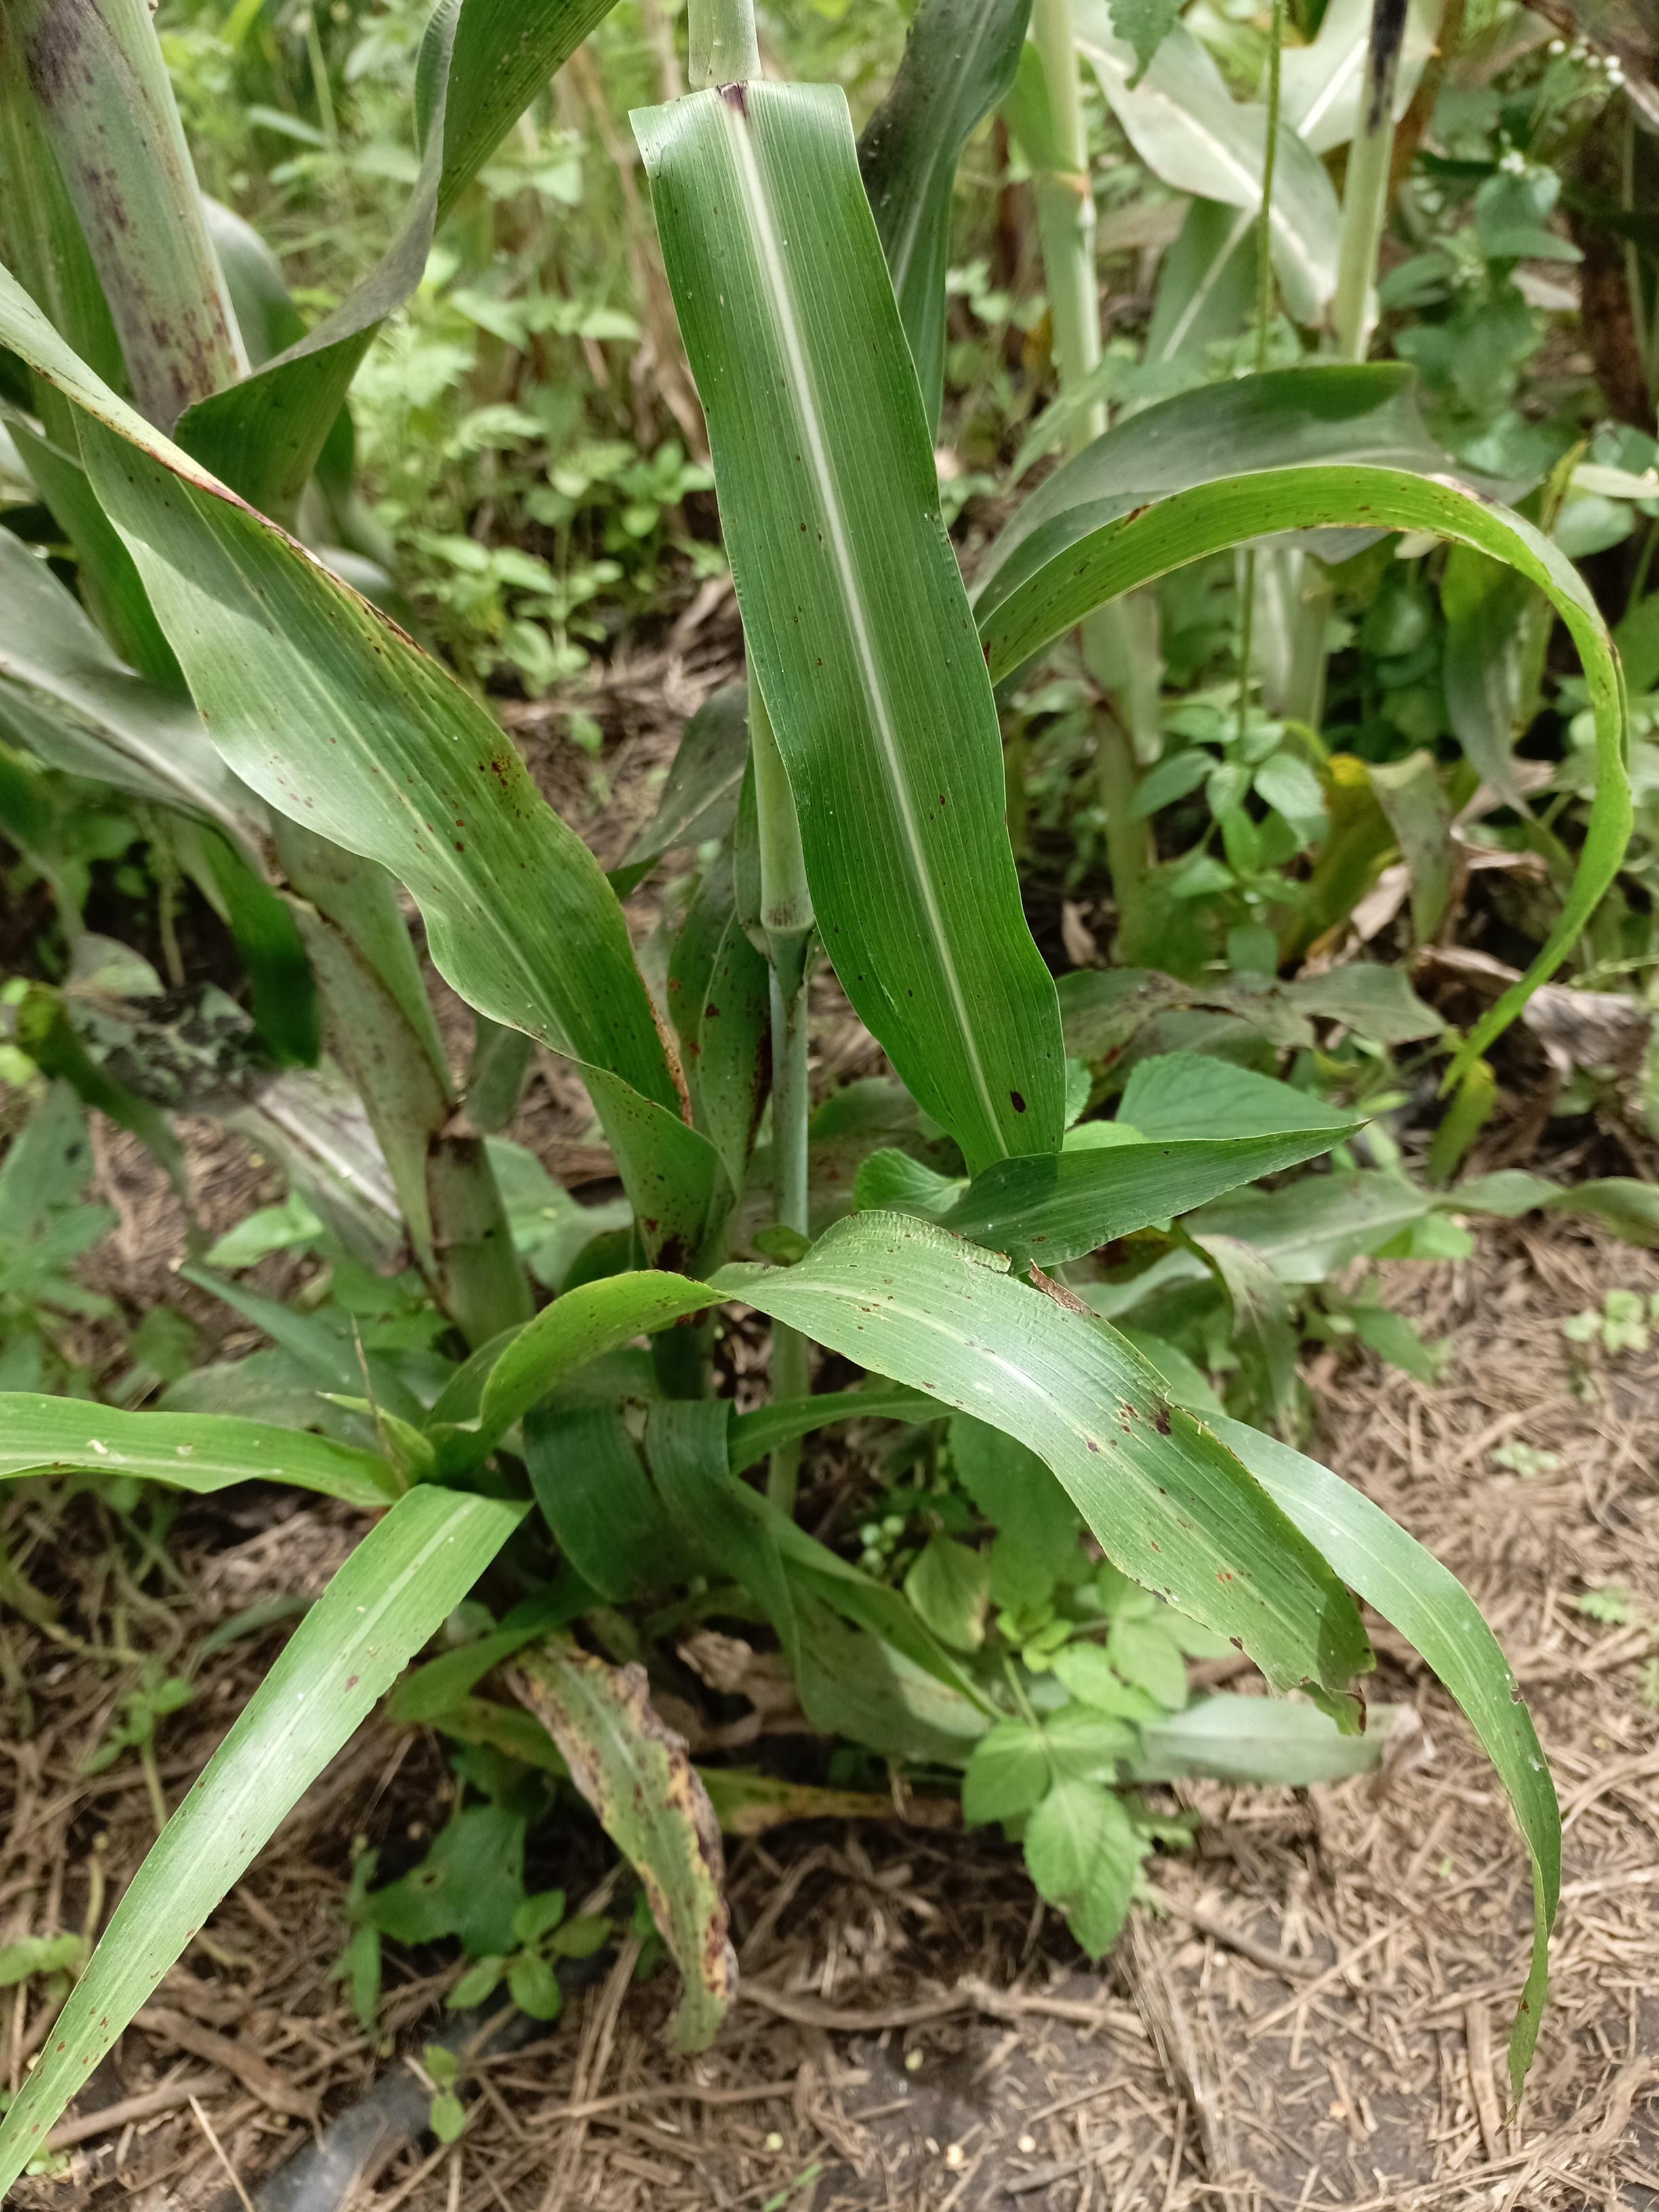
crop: sorghum
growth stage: filling grain
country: Tanzania
